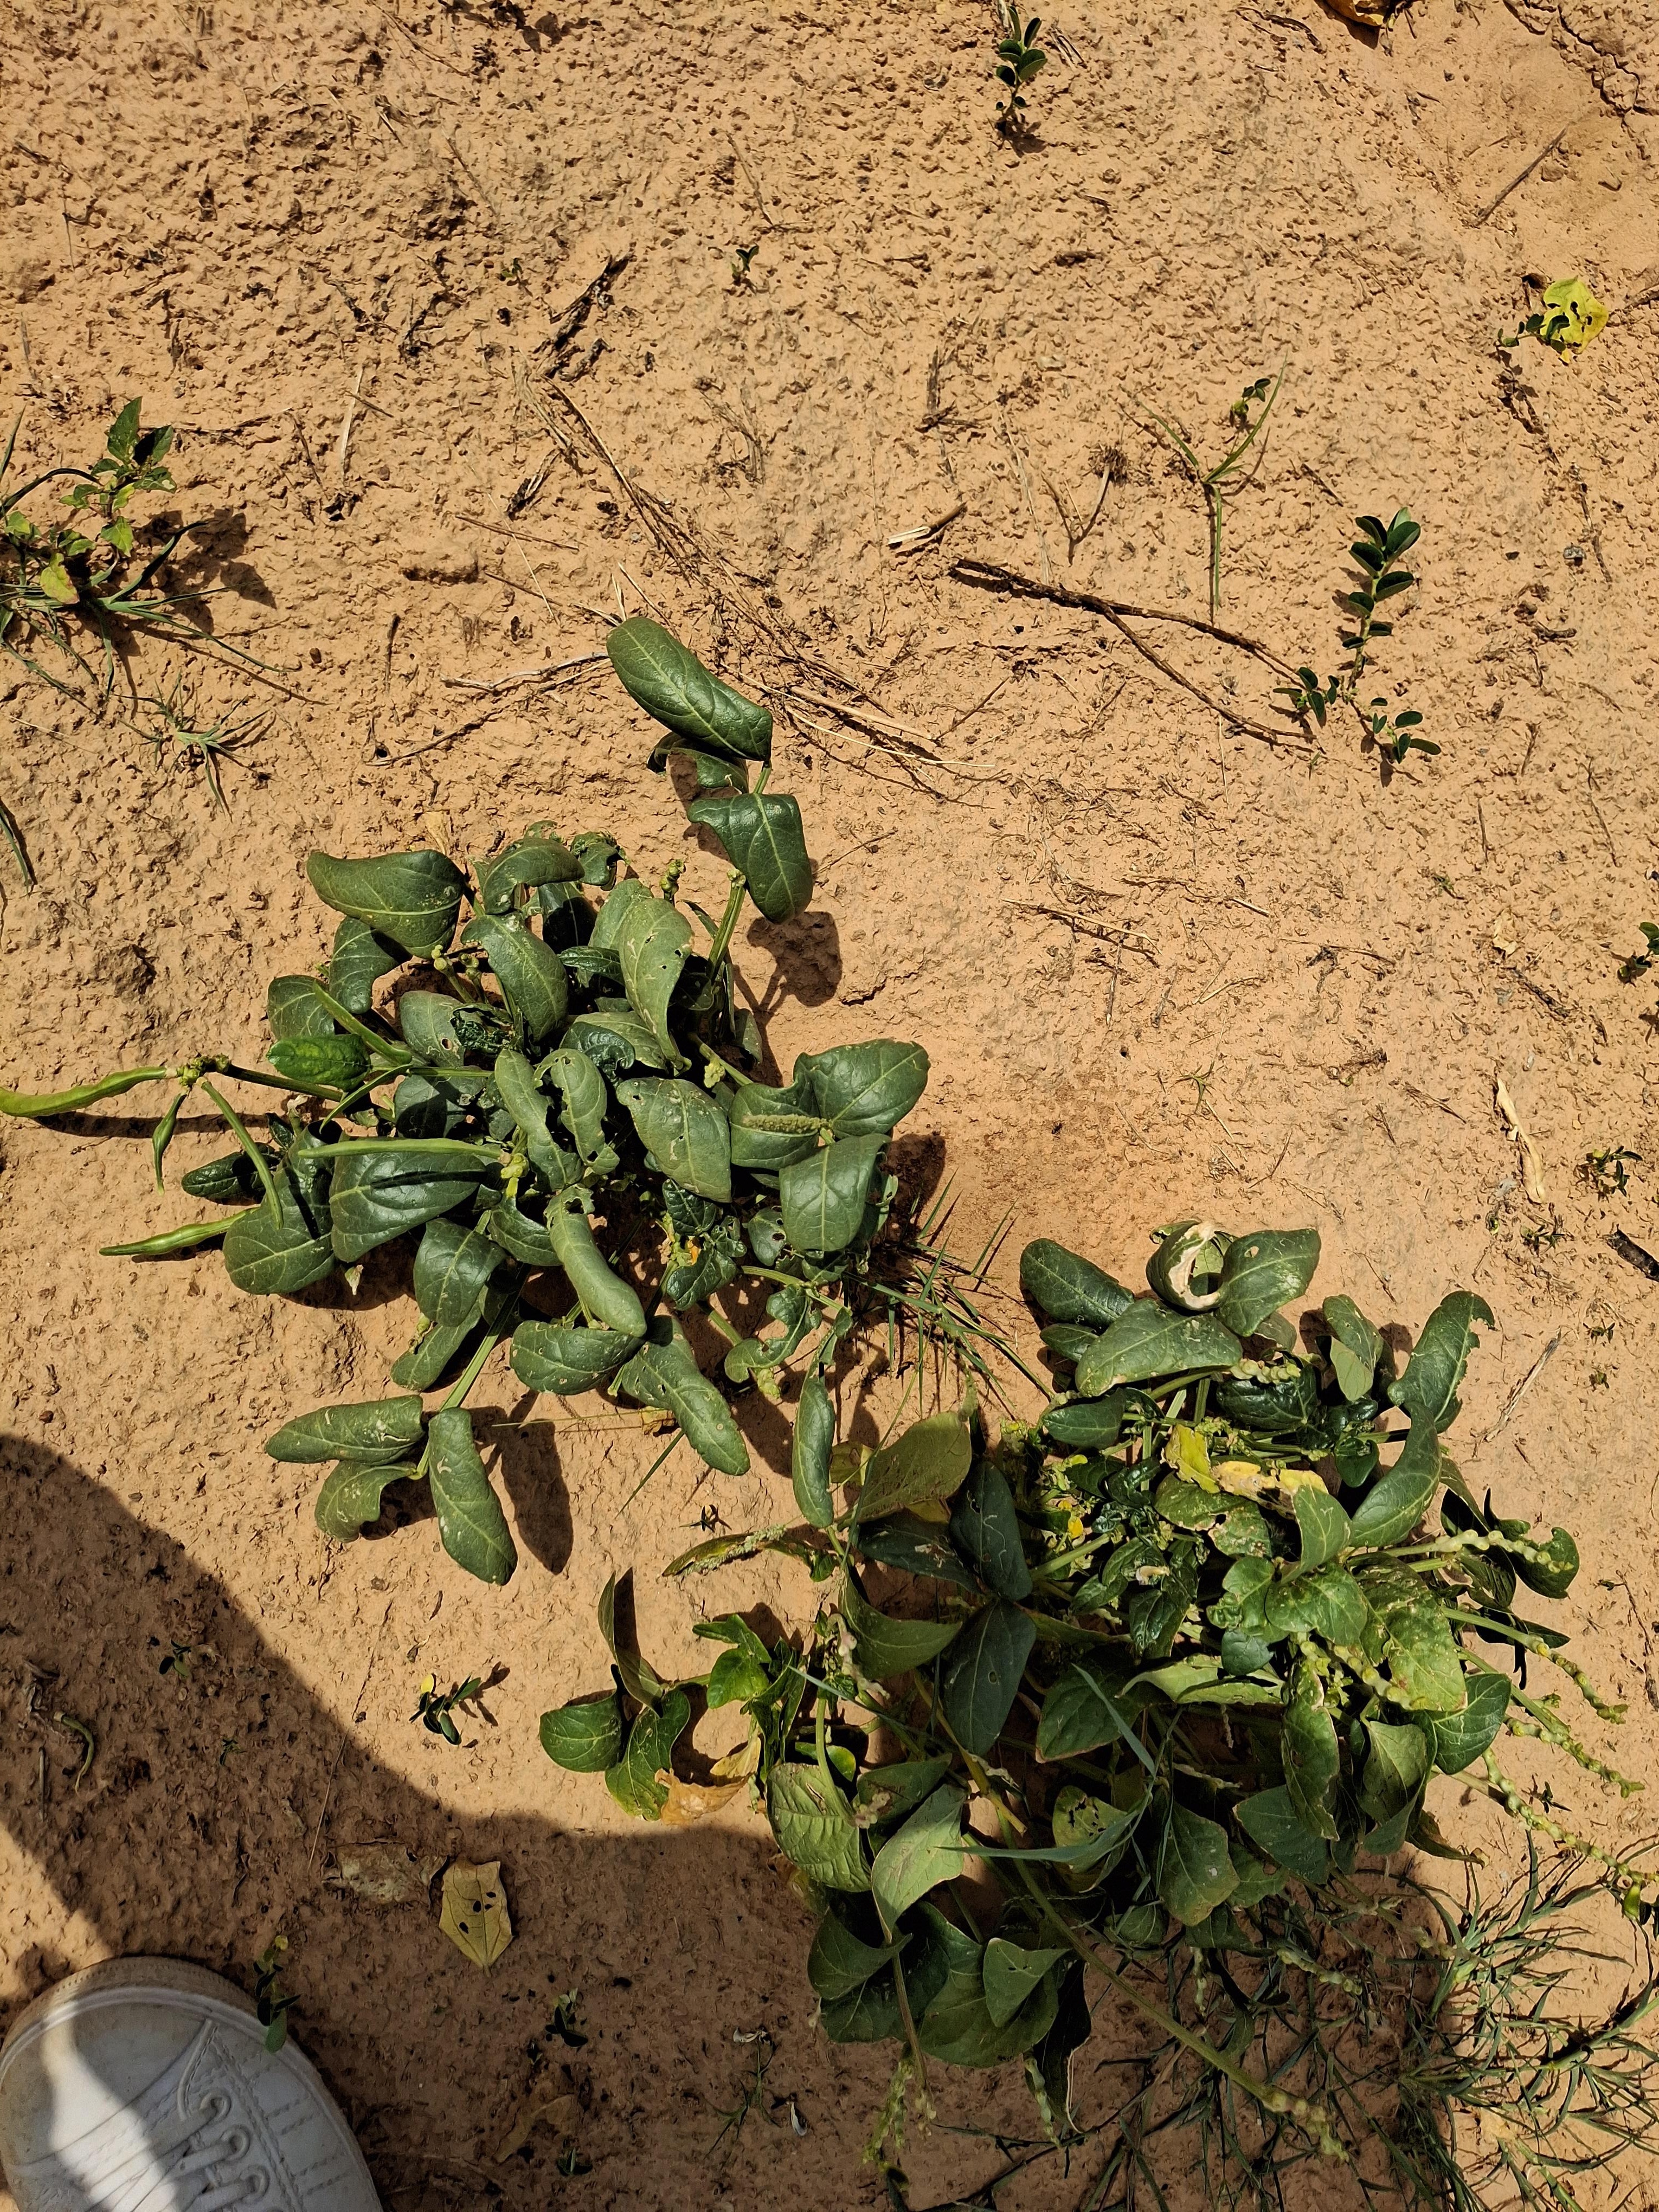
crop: cowpea
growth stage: harvest maturity
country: Nigeria
